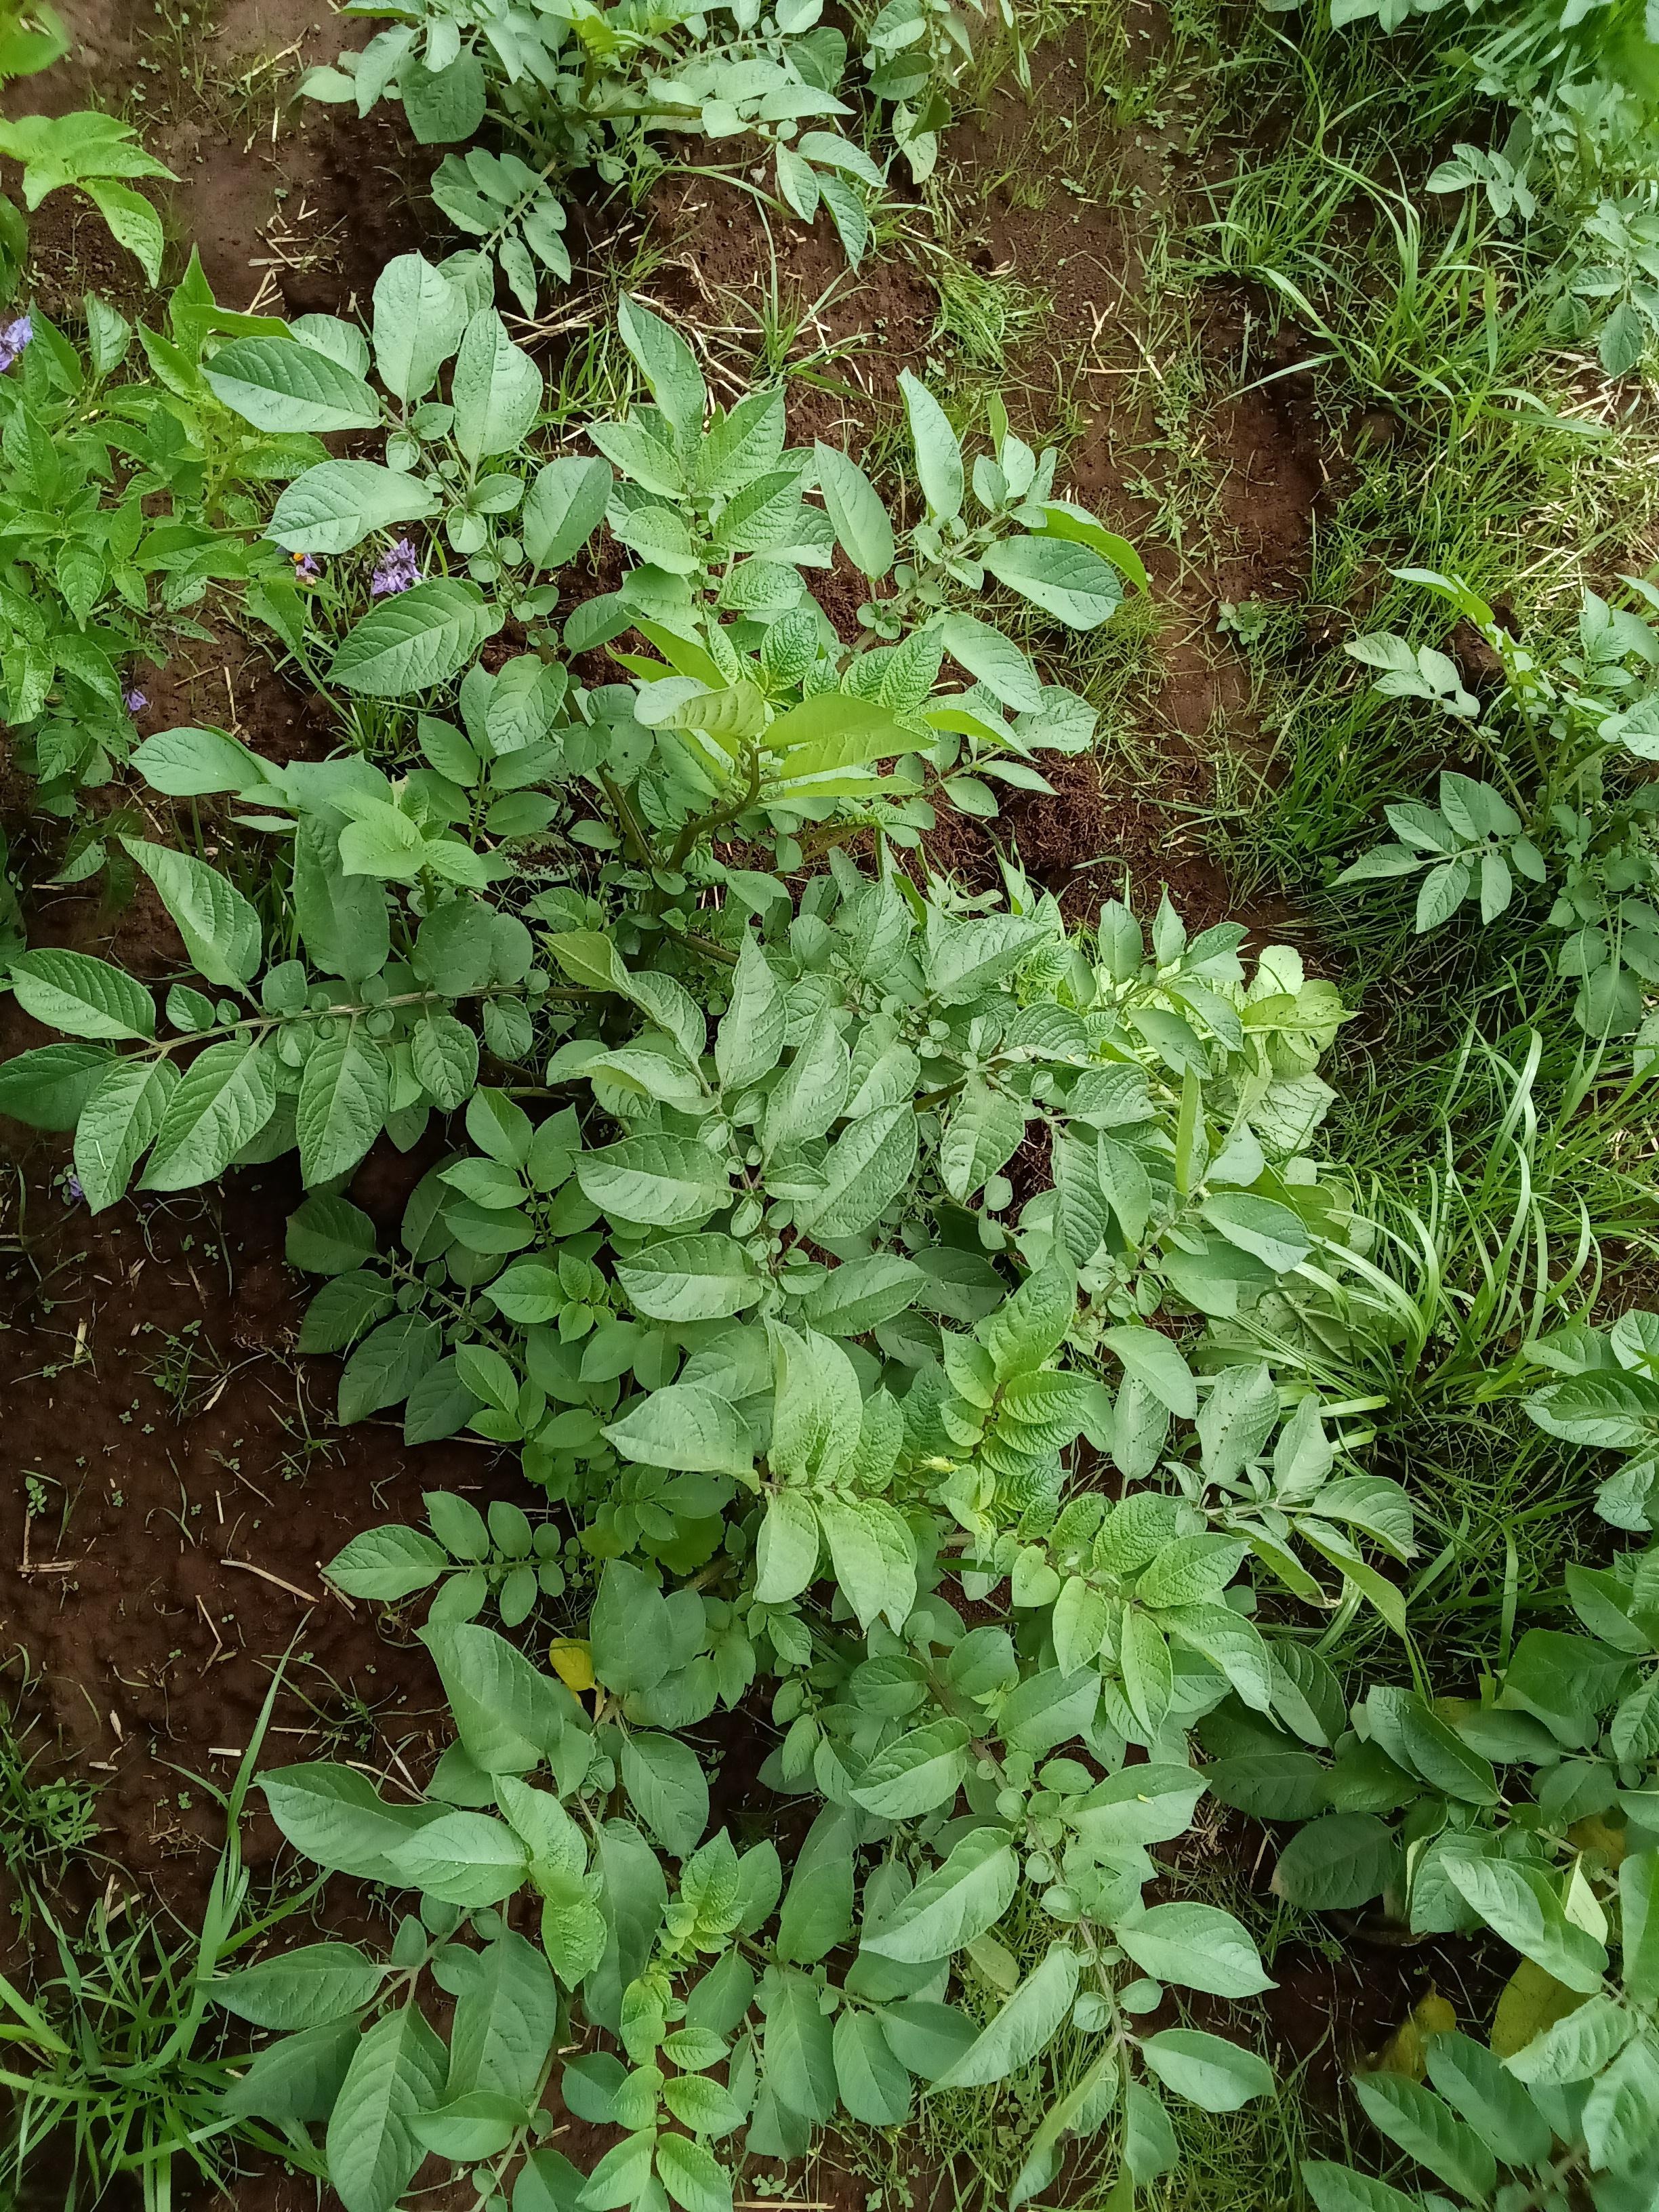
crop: potato
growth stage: vegetative
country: Kenya
